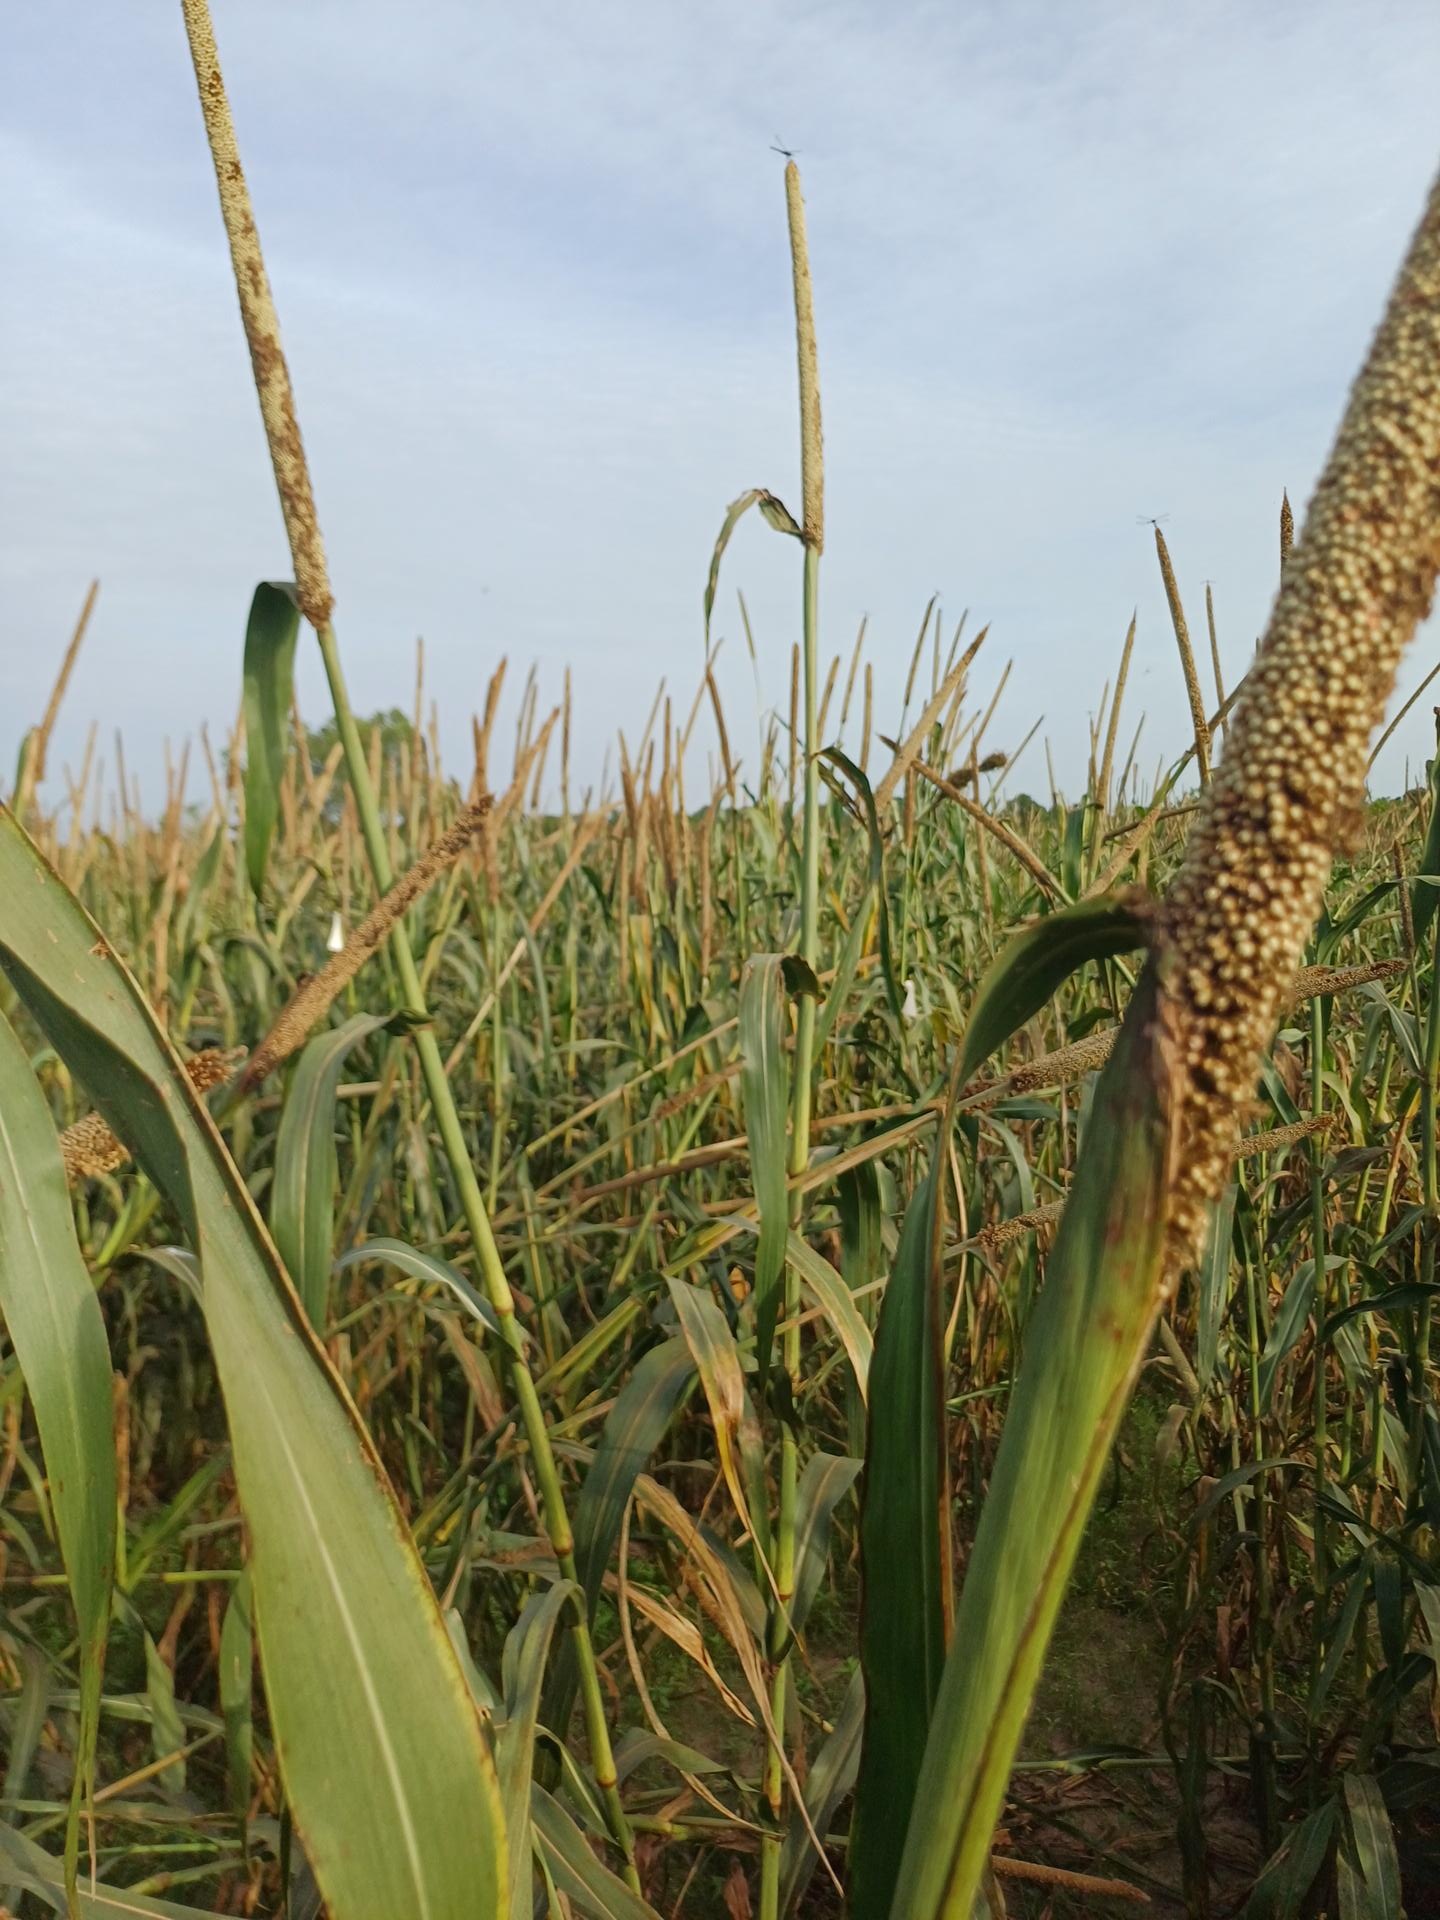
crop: pearl millet
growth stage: filling grain
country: Senegal
